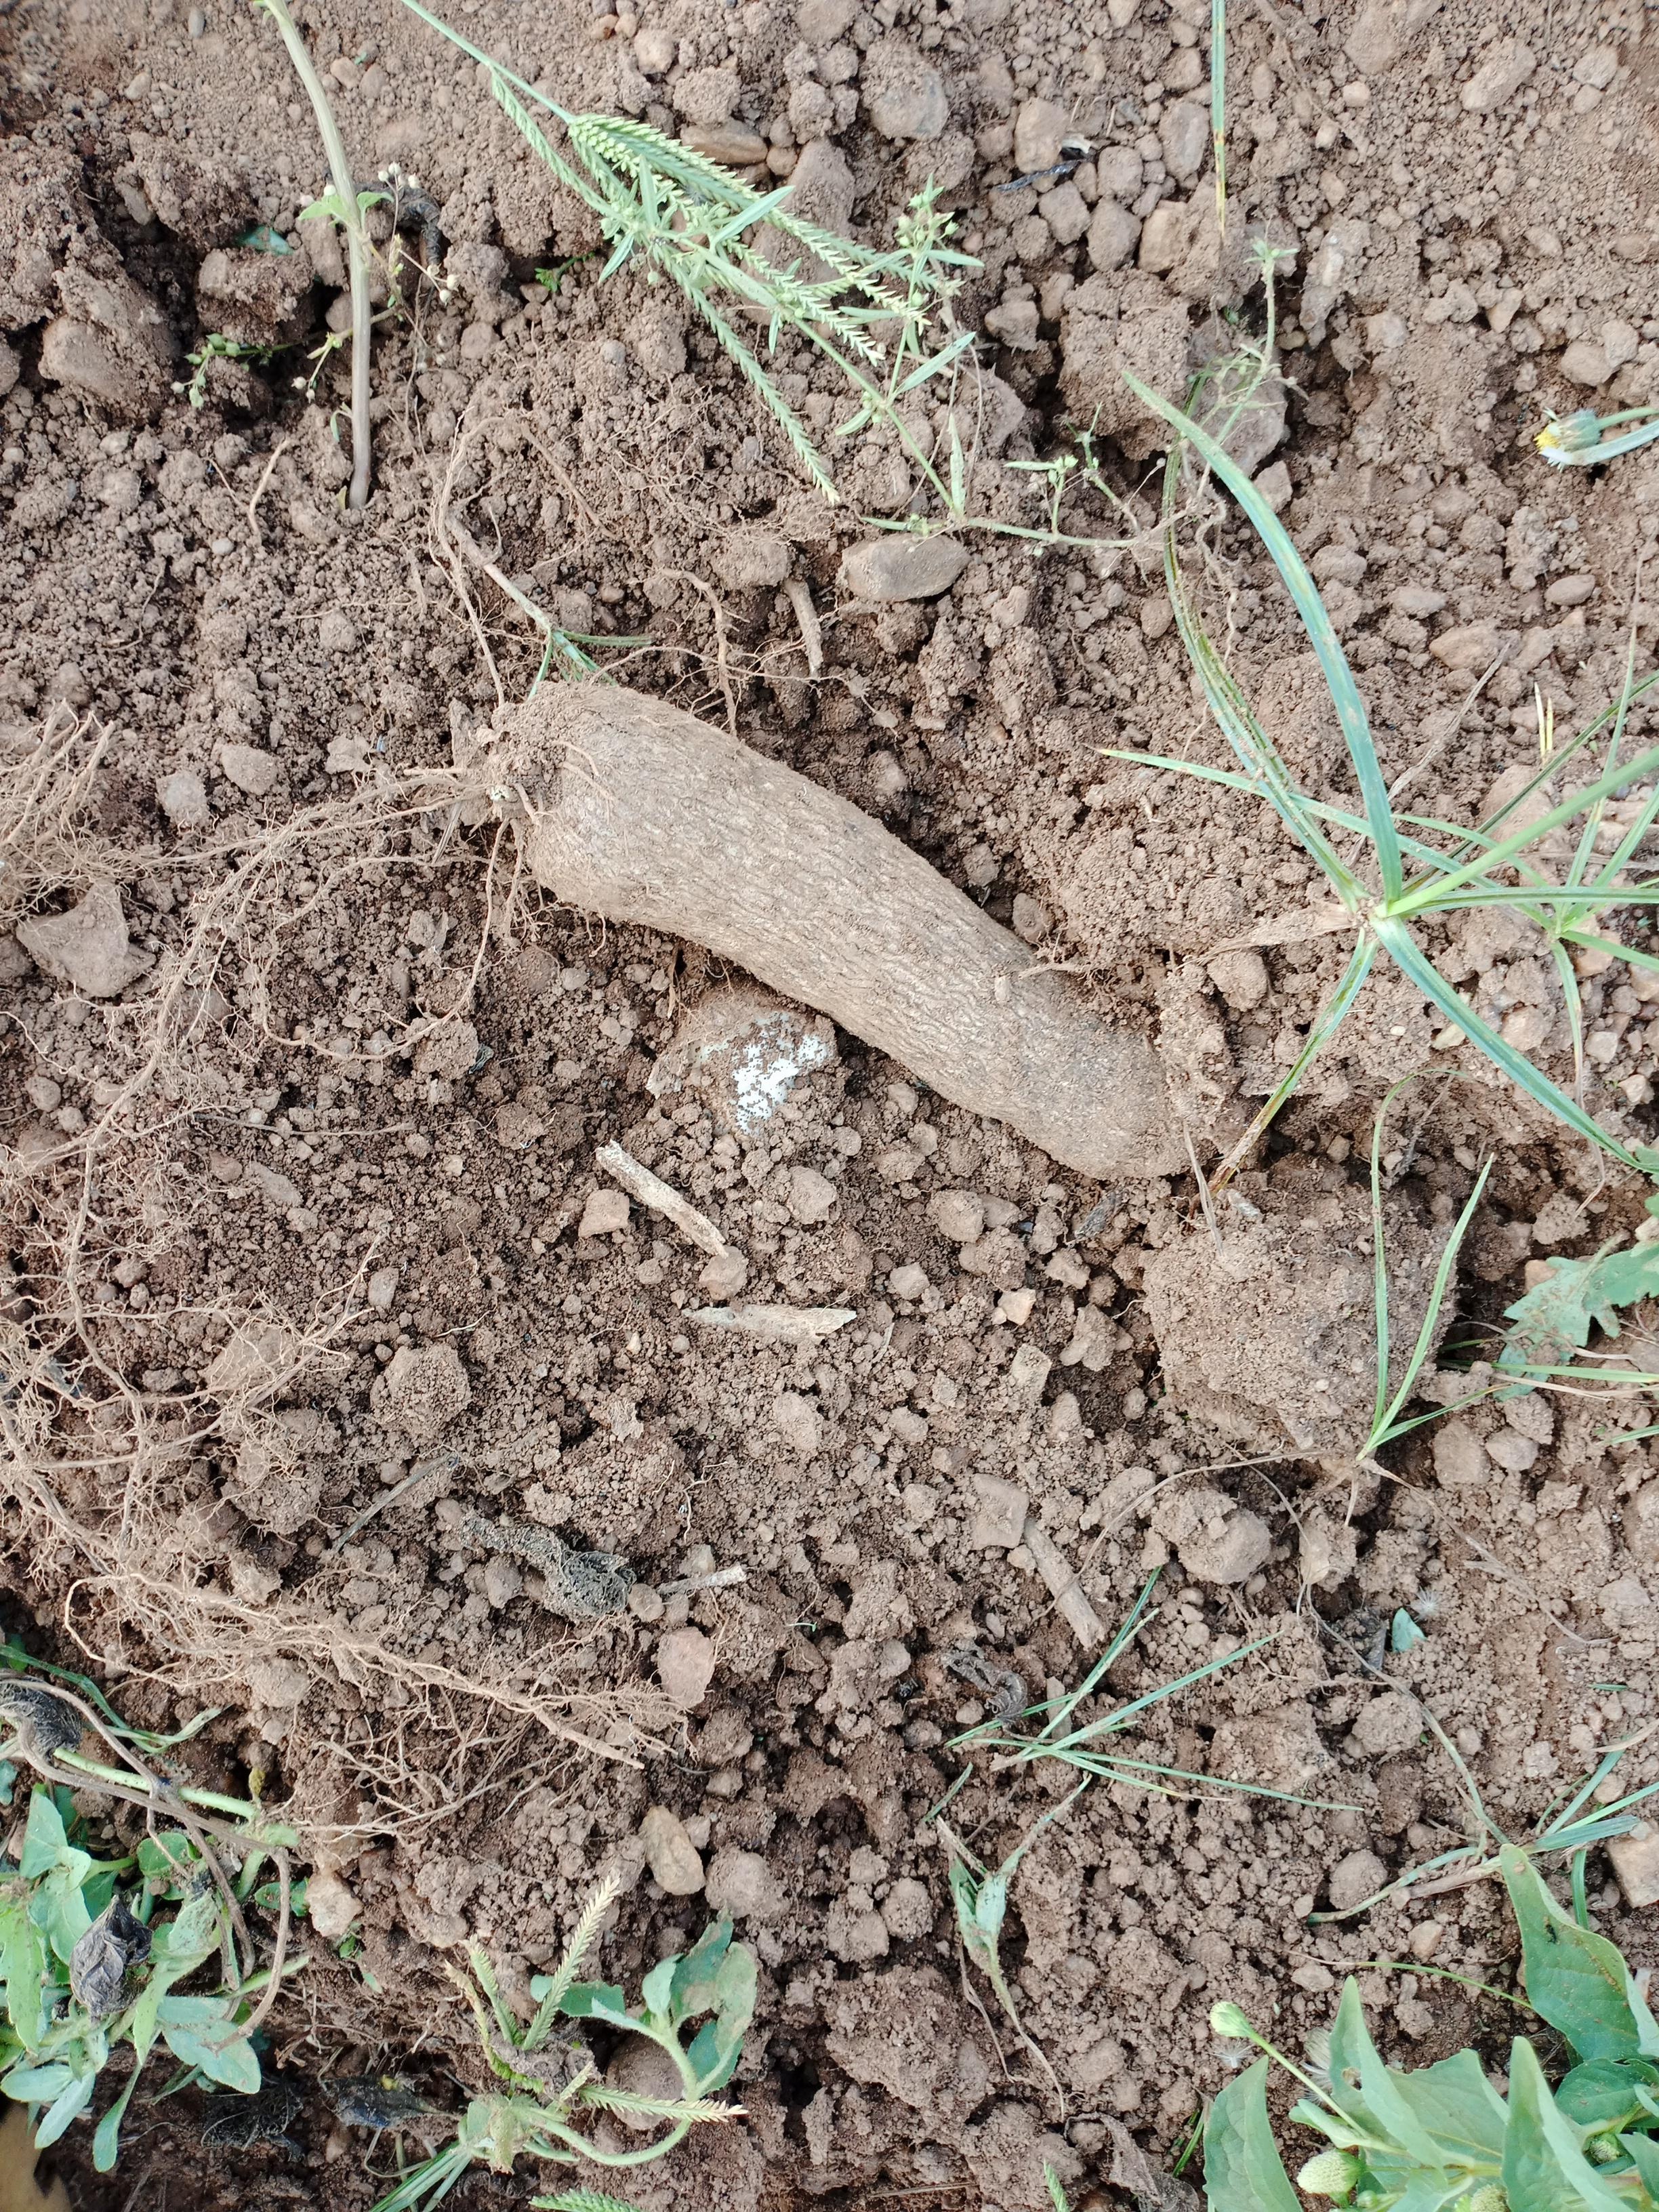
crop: yam
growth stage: harvest
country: Nigeria
